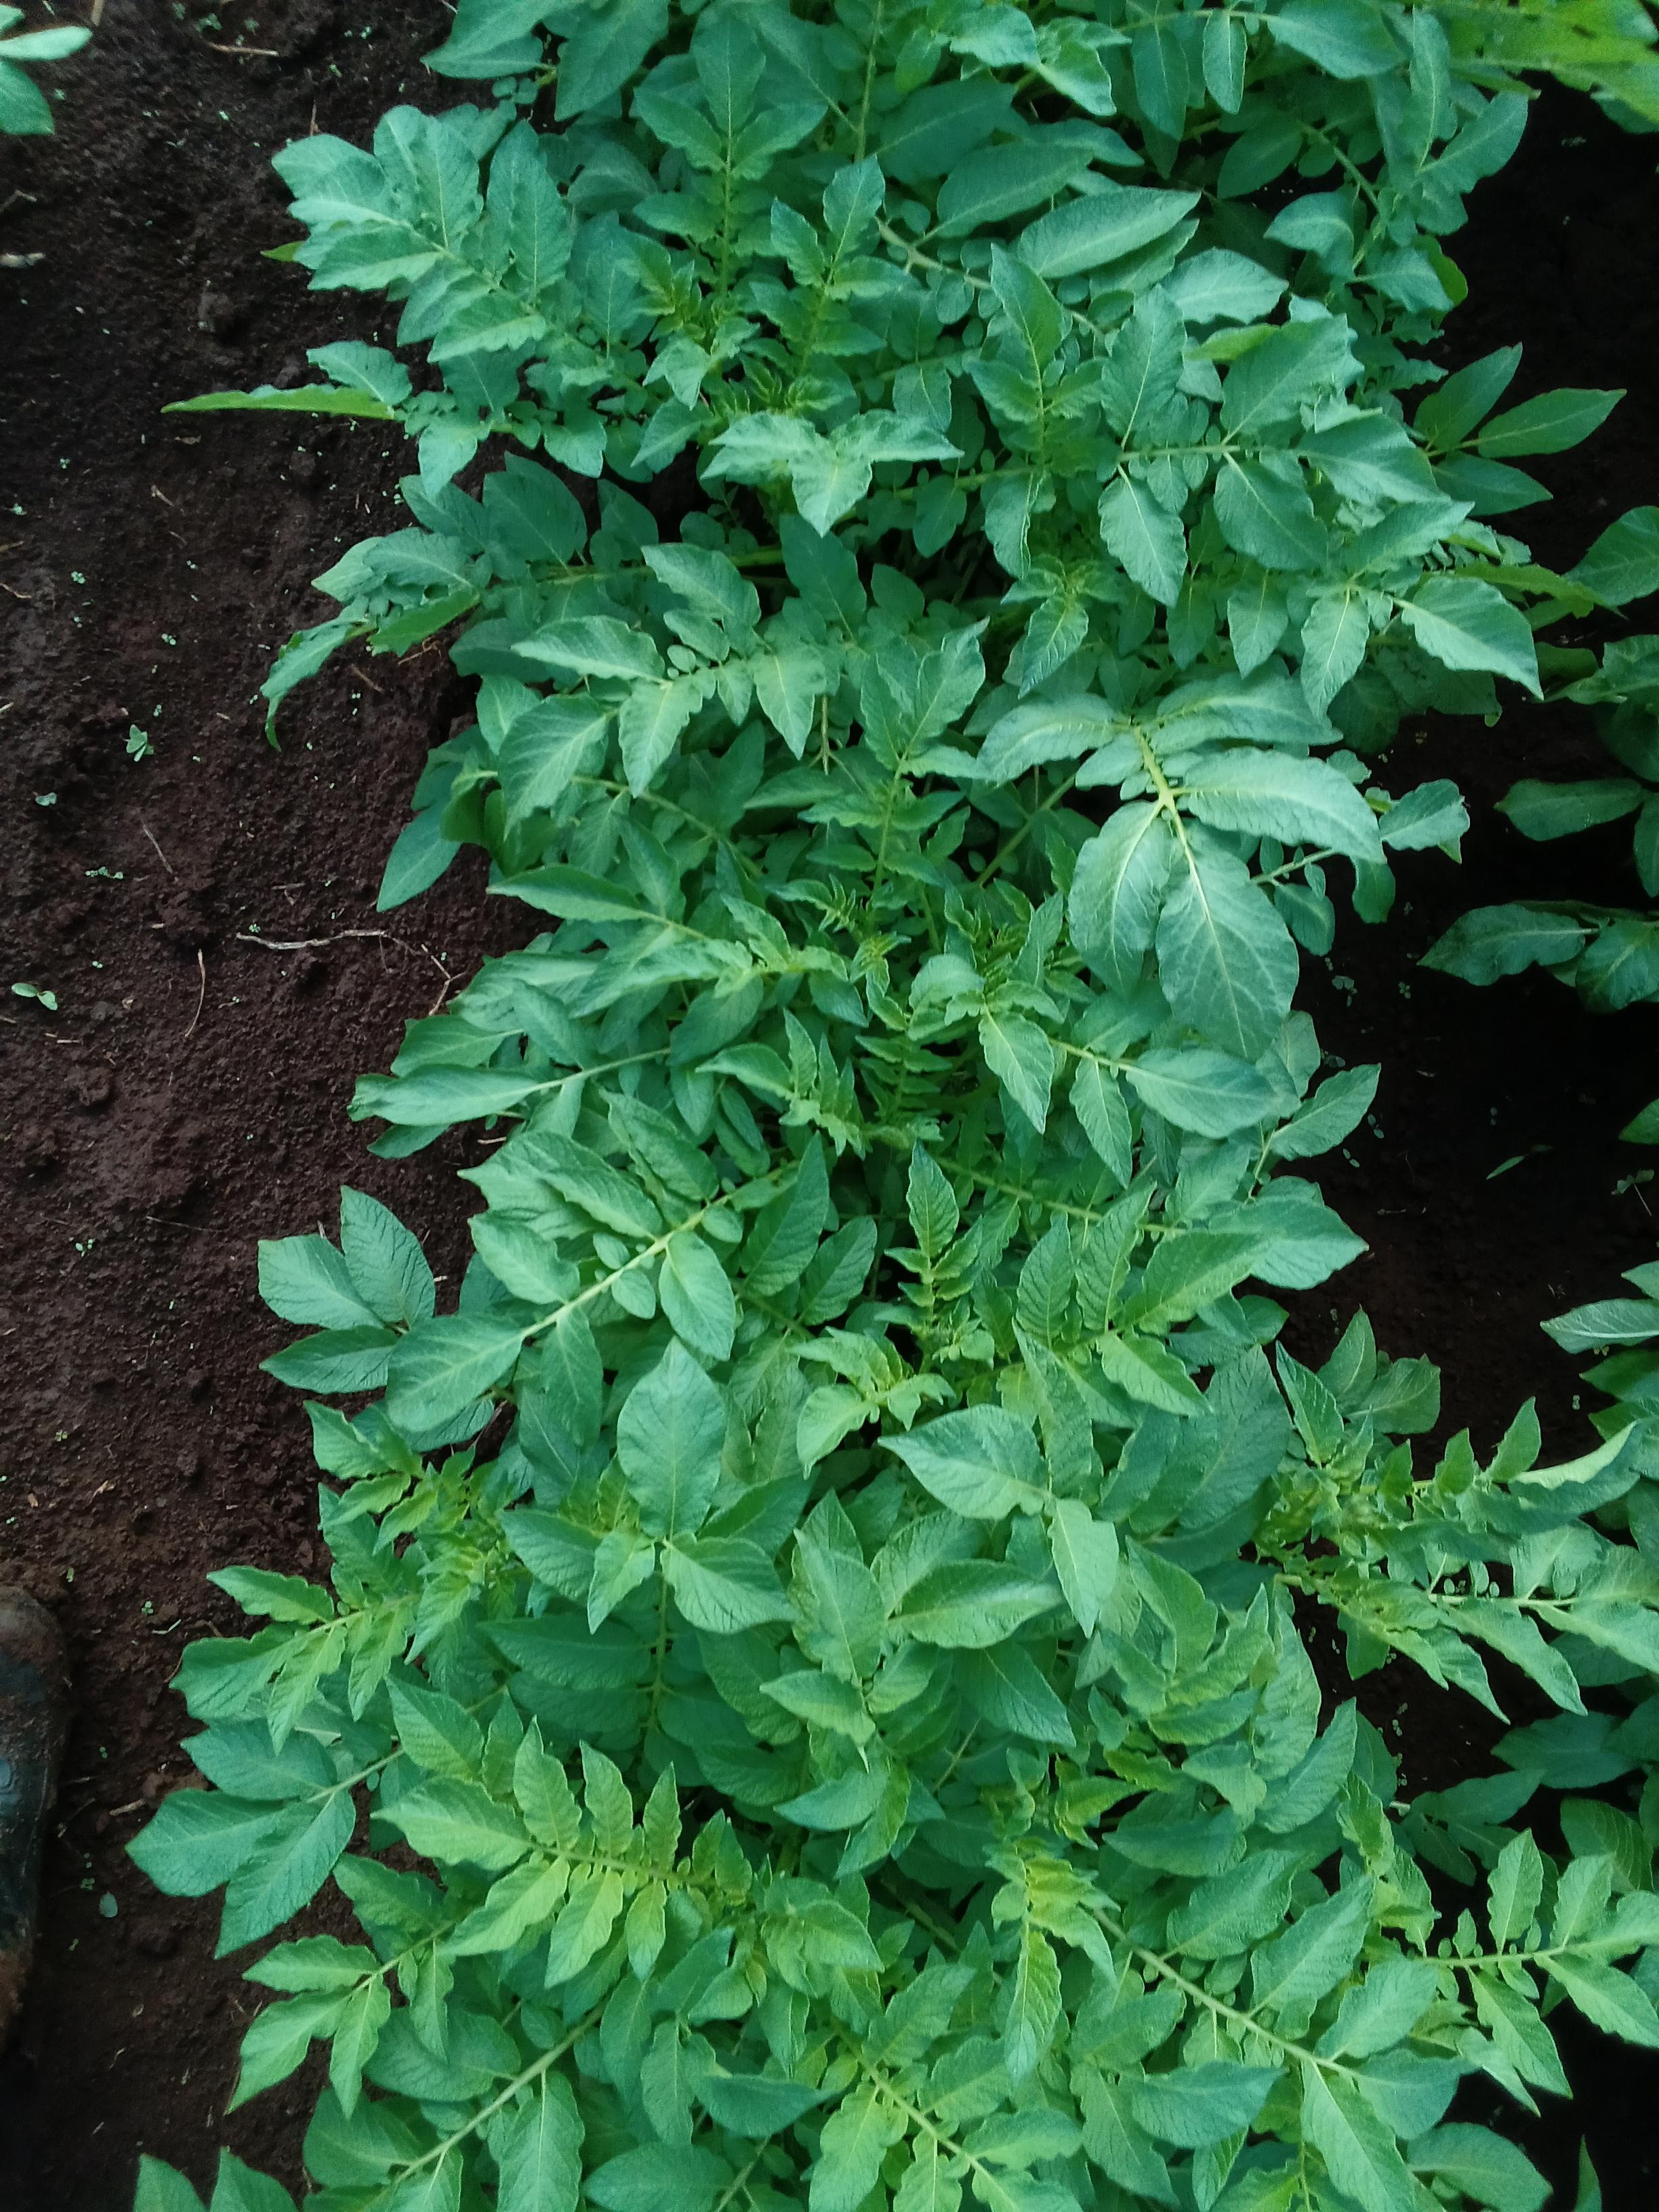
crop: potato
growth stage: vegetative
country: Kenya
